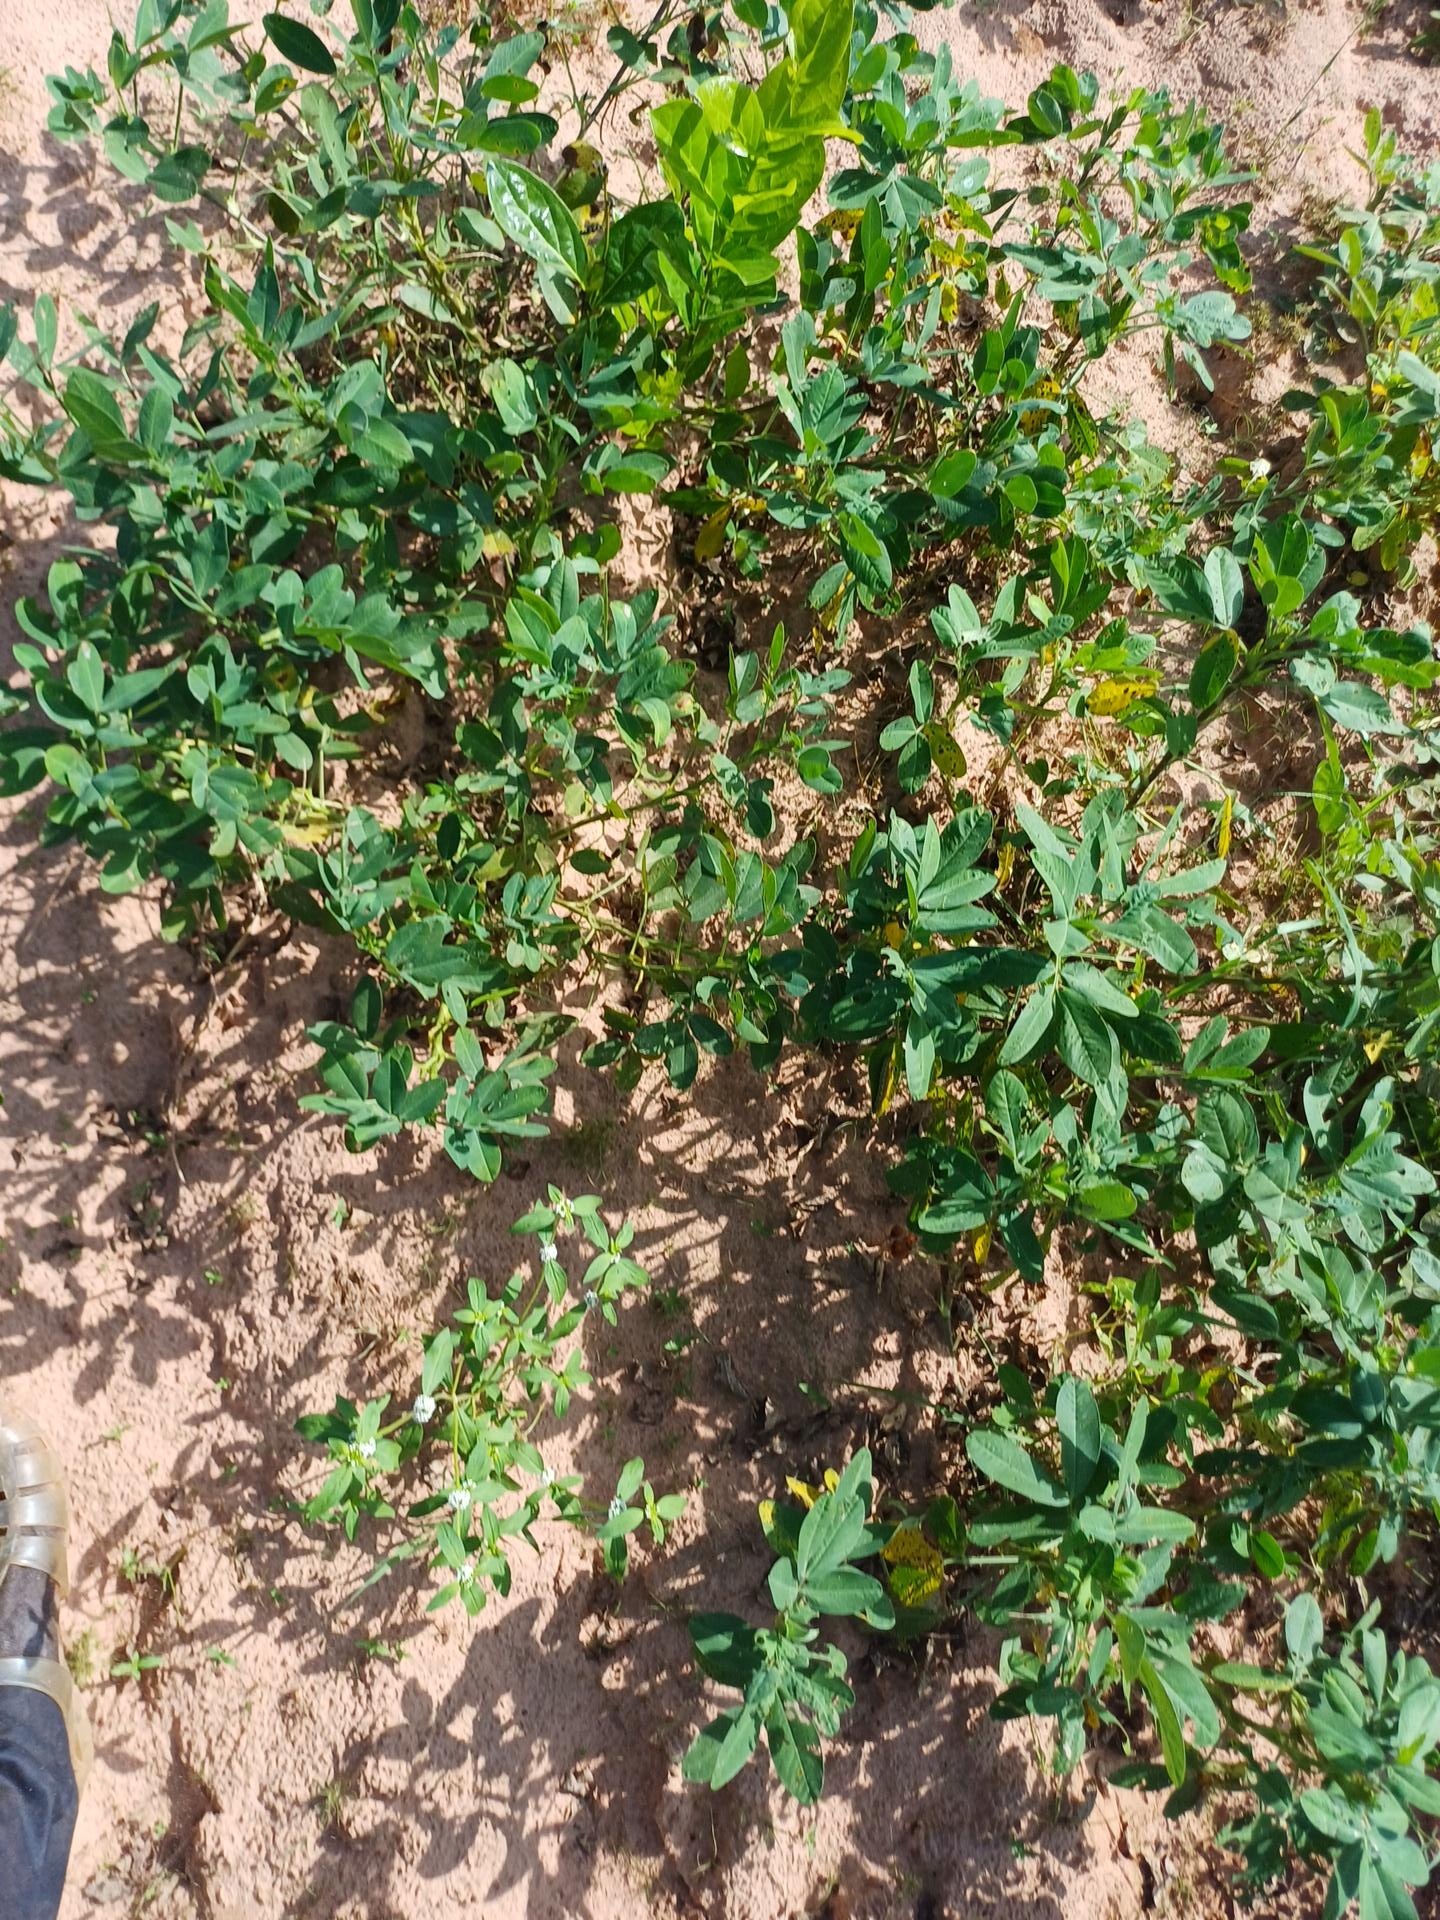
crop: groundnut
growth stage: flowering
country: Senegal
